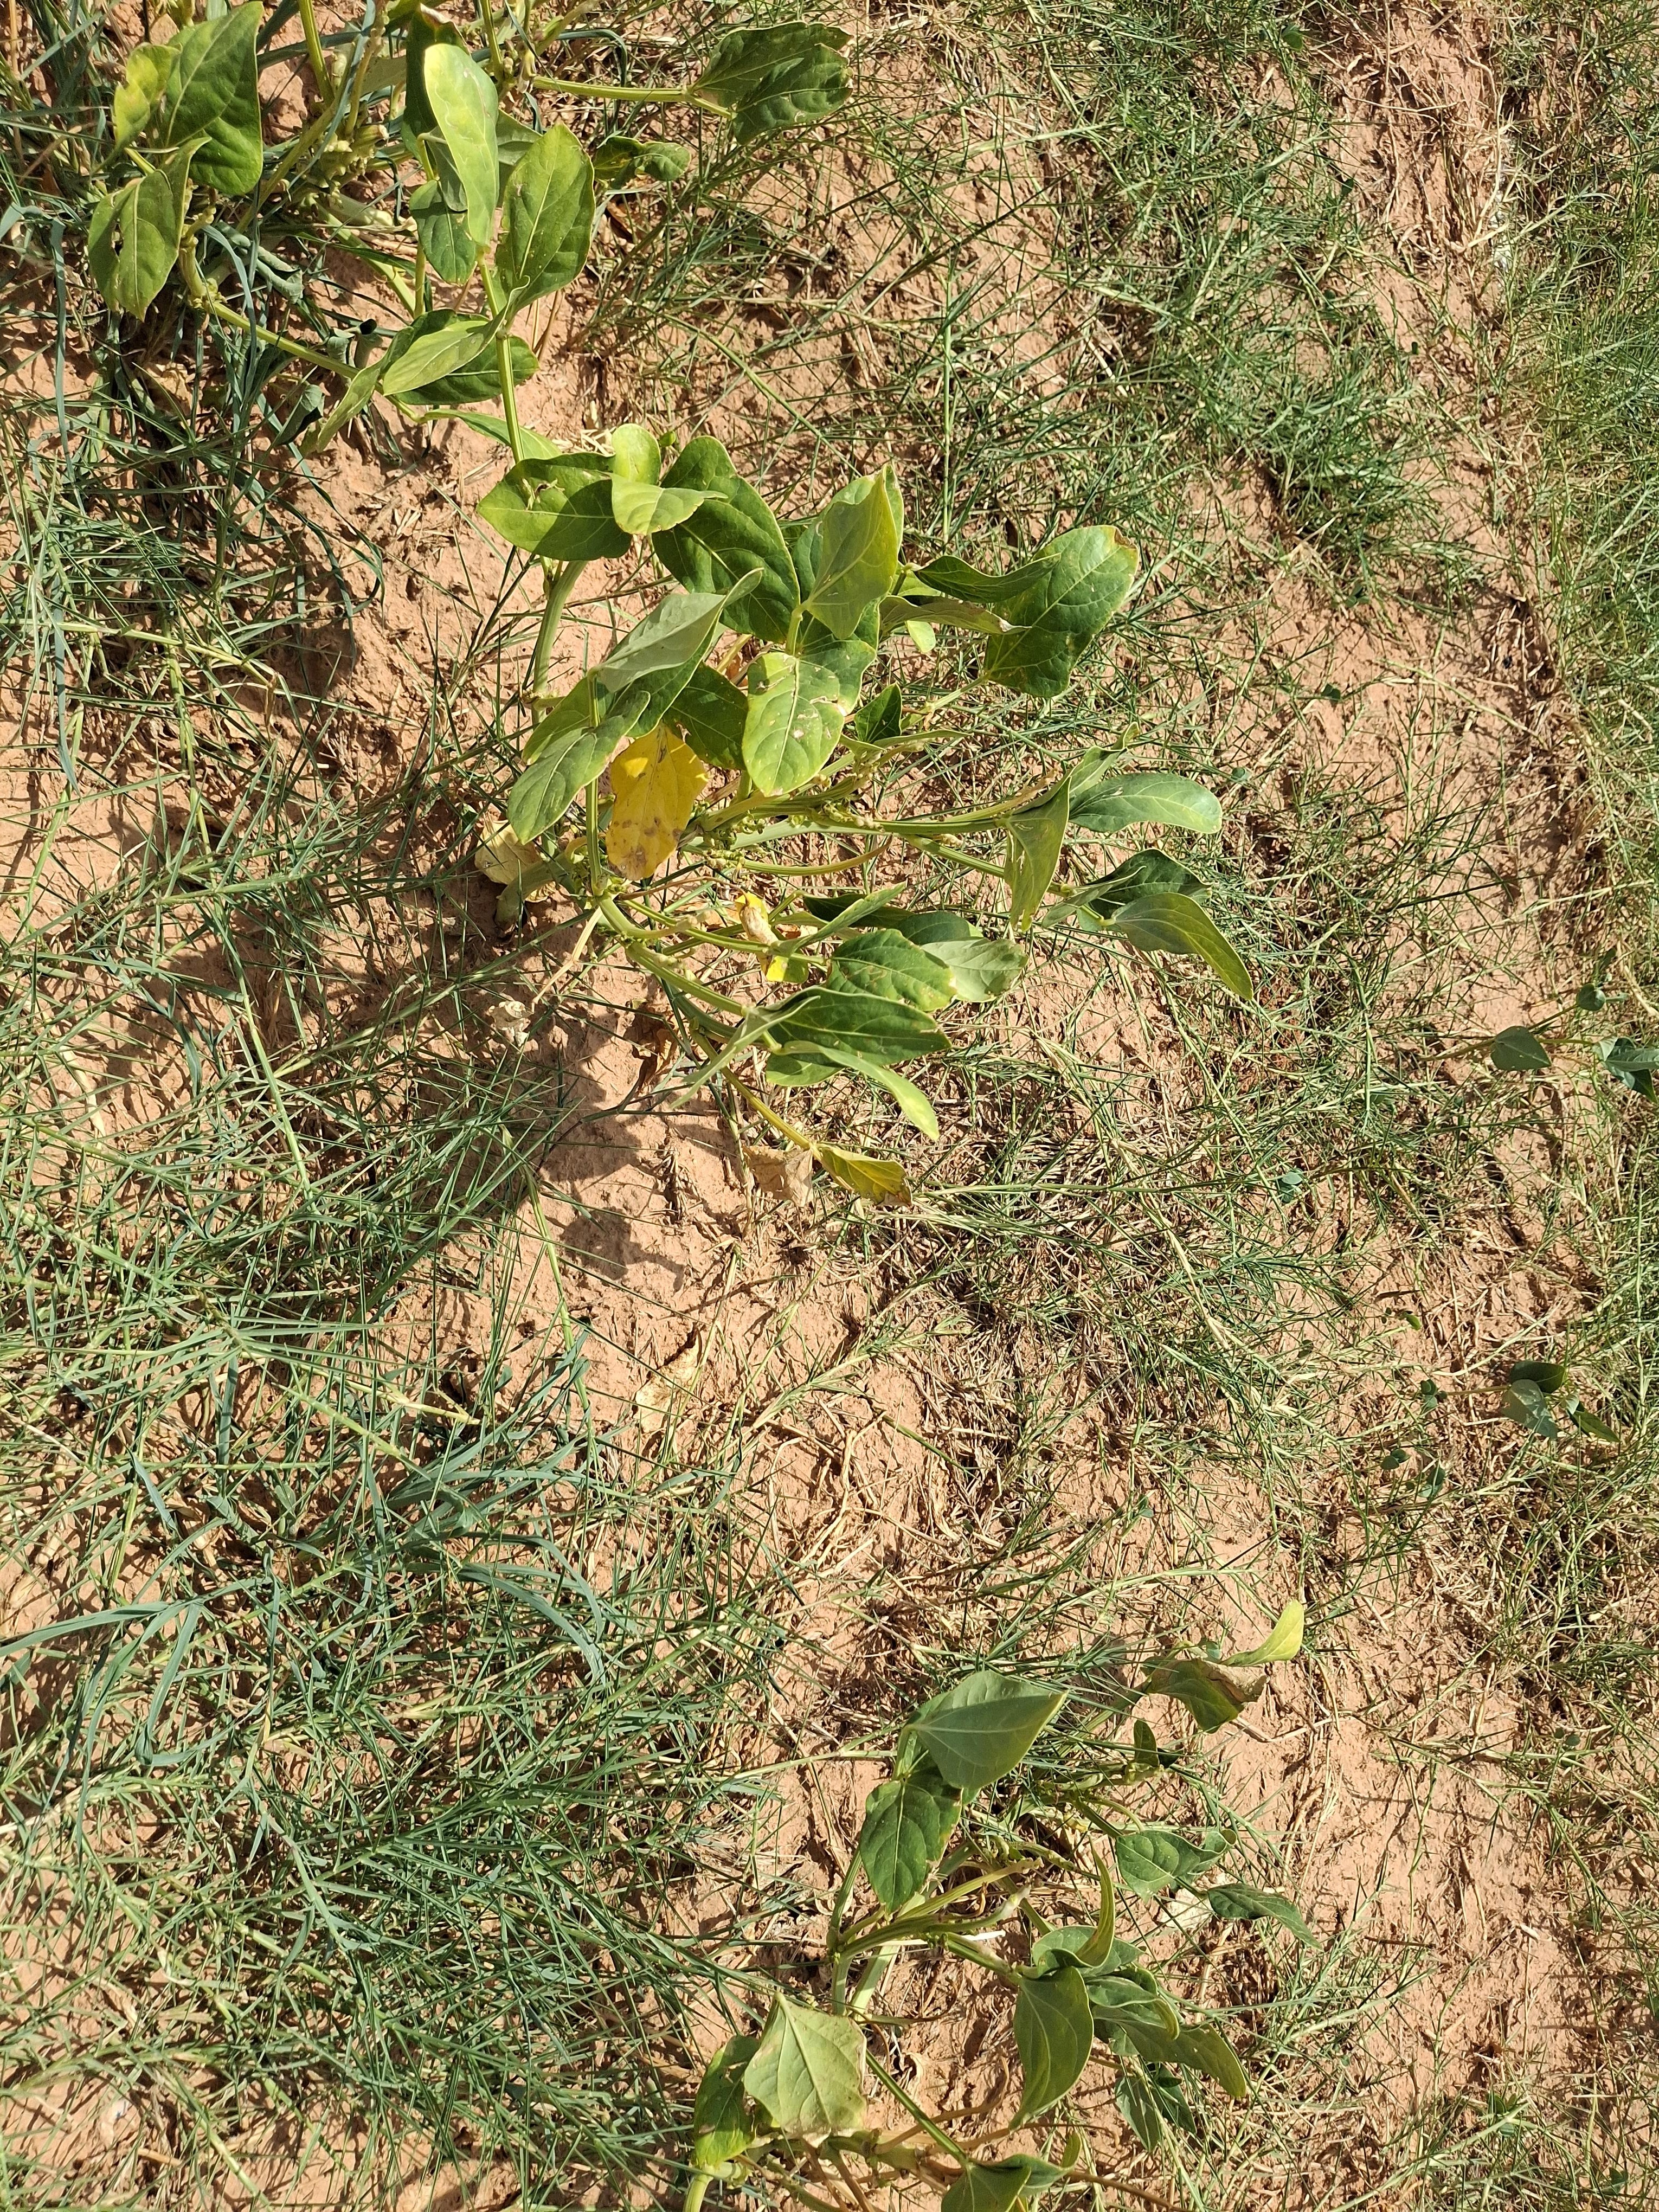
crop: cowpea
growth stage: harvest maturity
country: Nigeria
